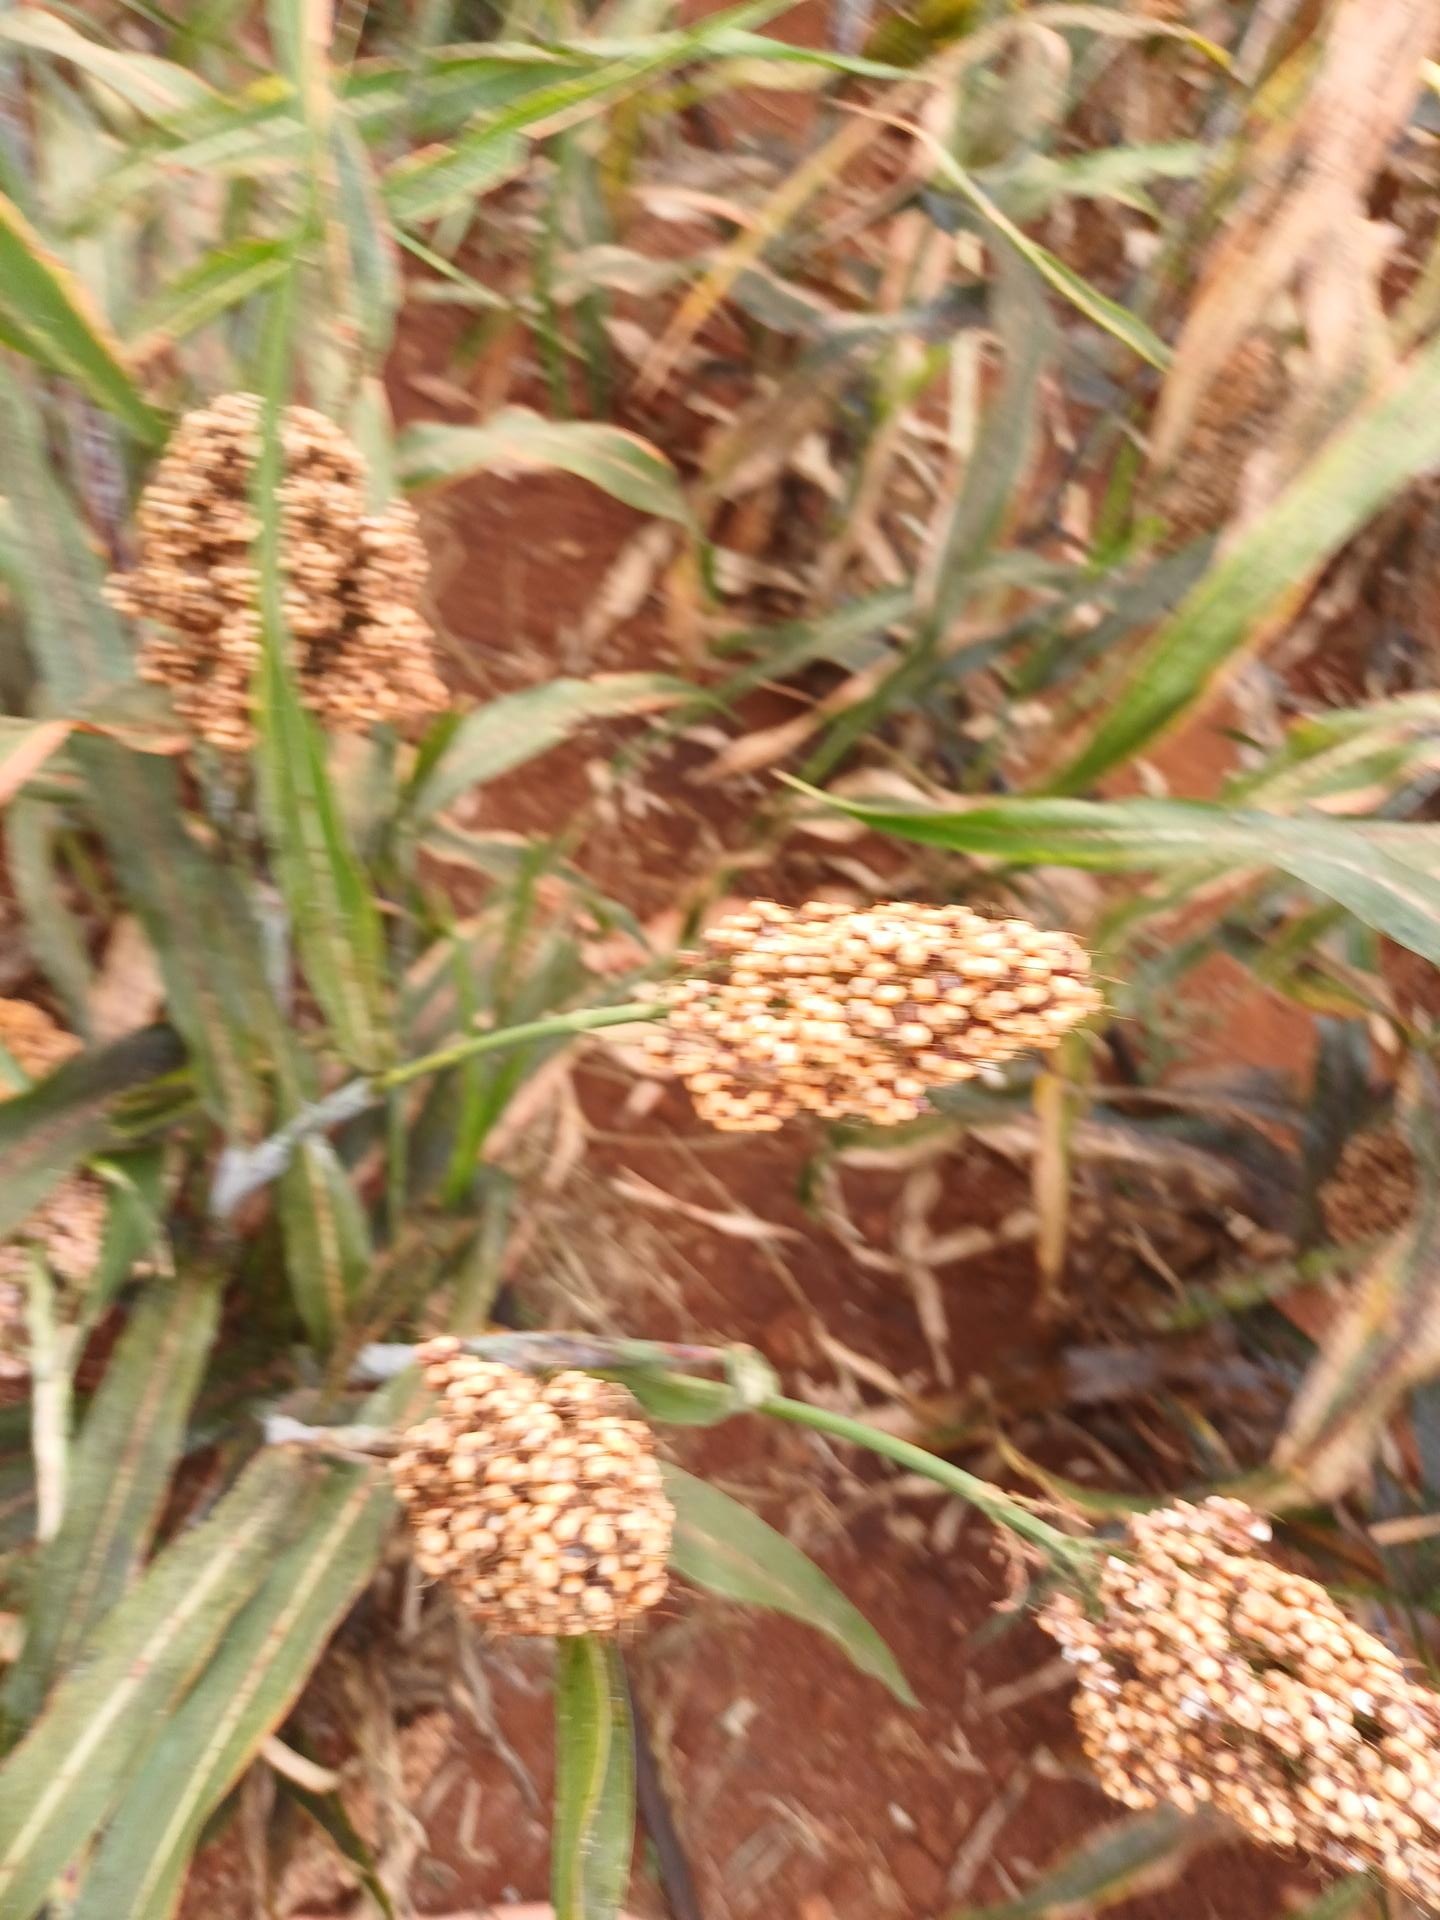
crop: sorghum
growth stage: maturity
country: Kenya
